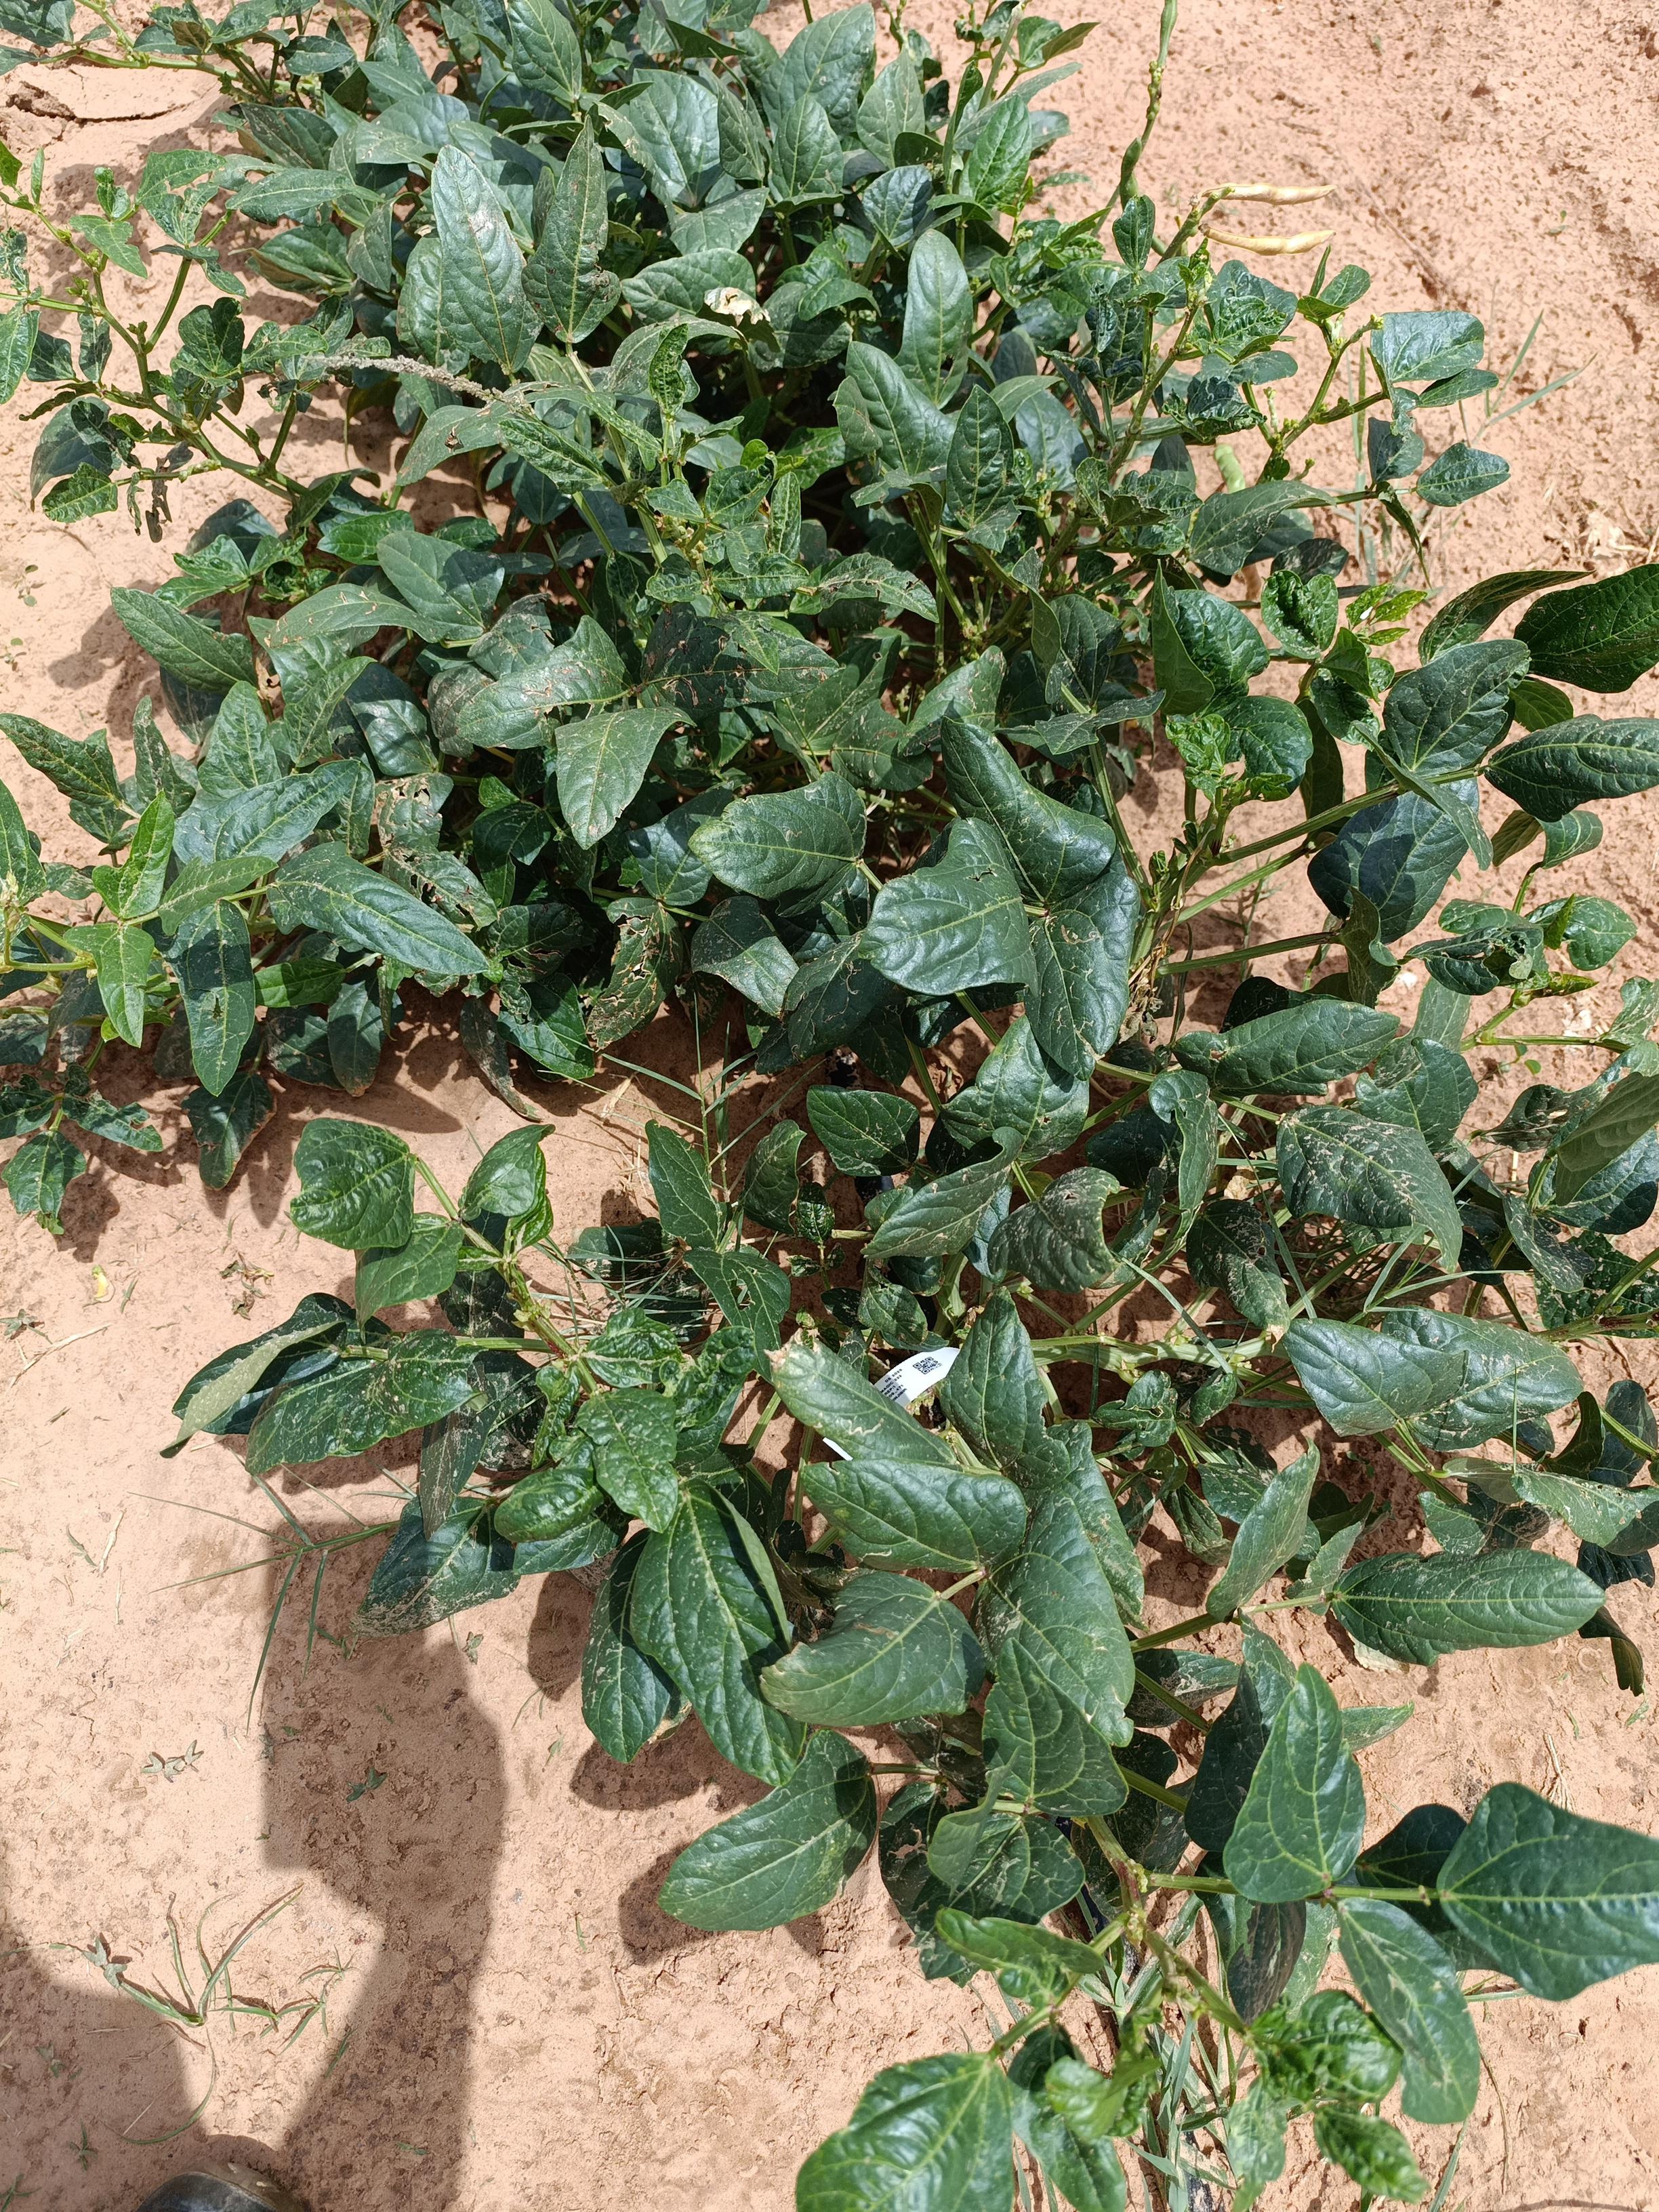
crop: cowpea
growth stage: vegetative
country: Nigeria
